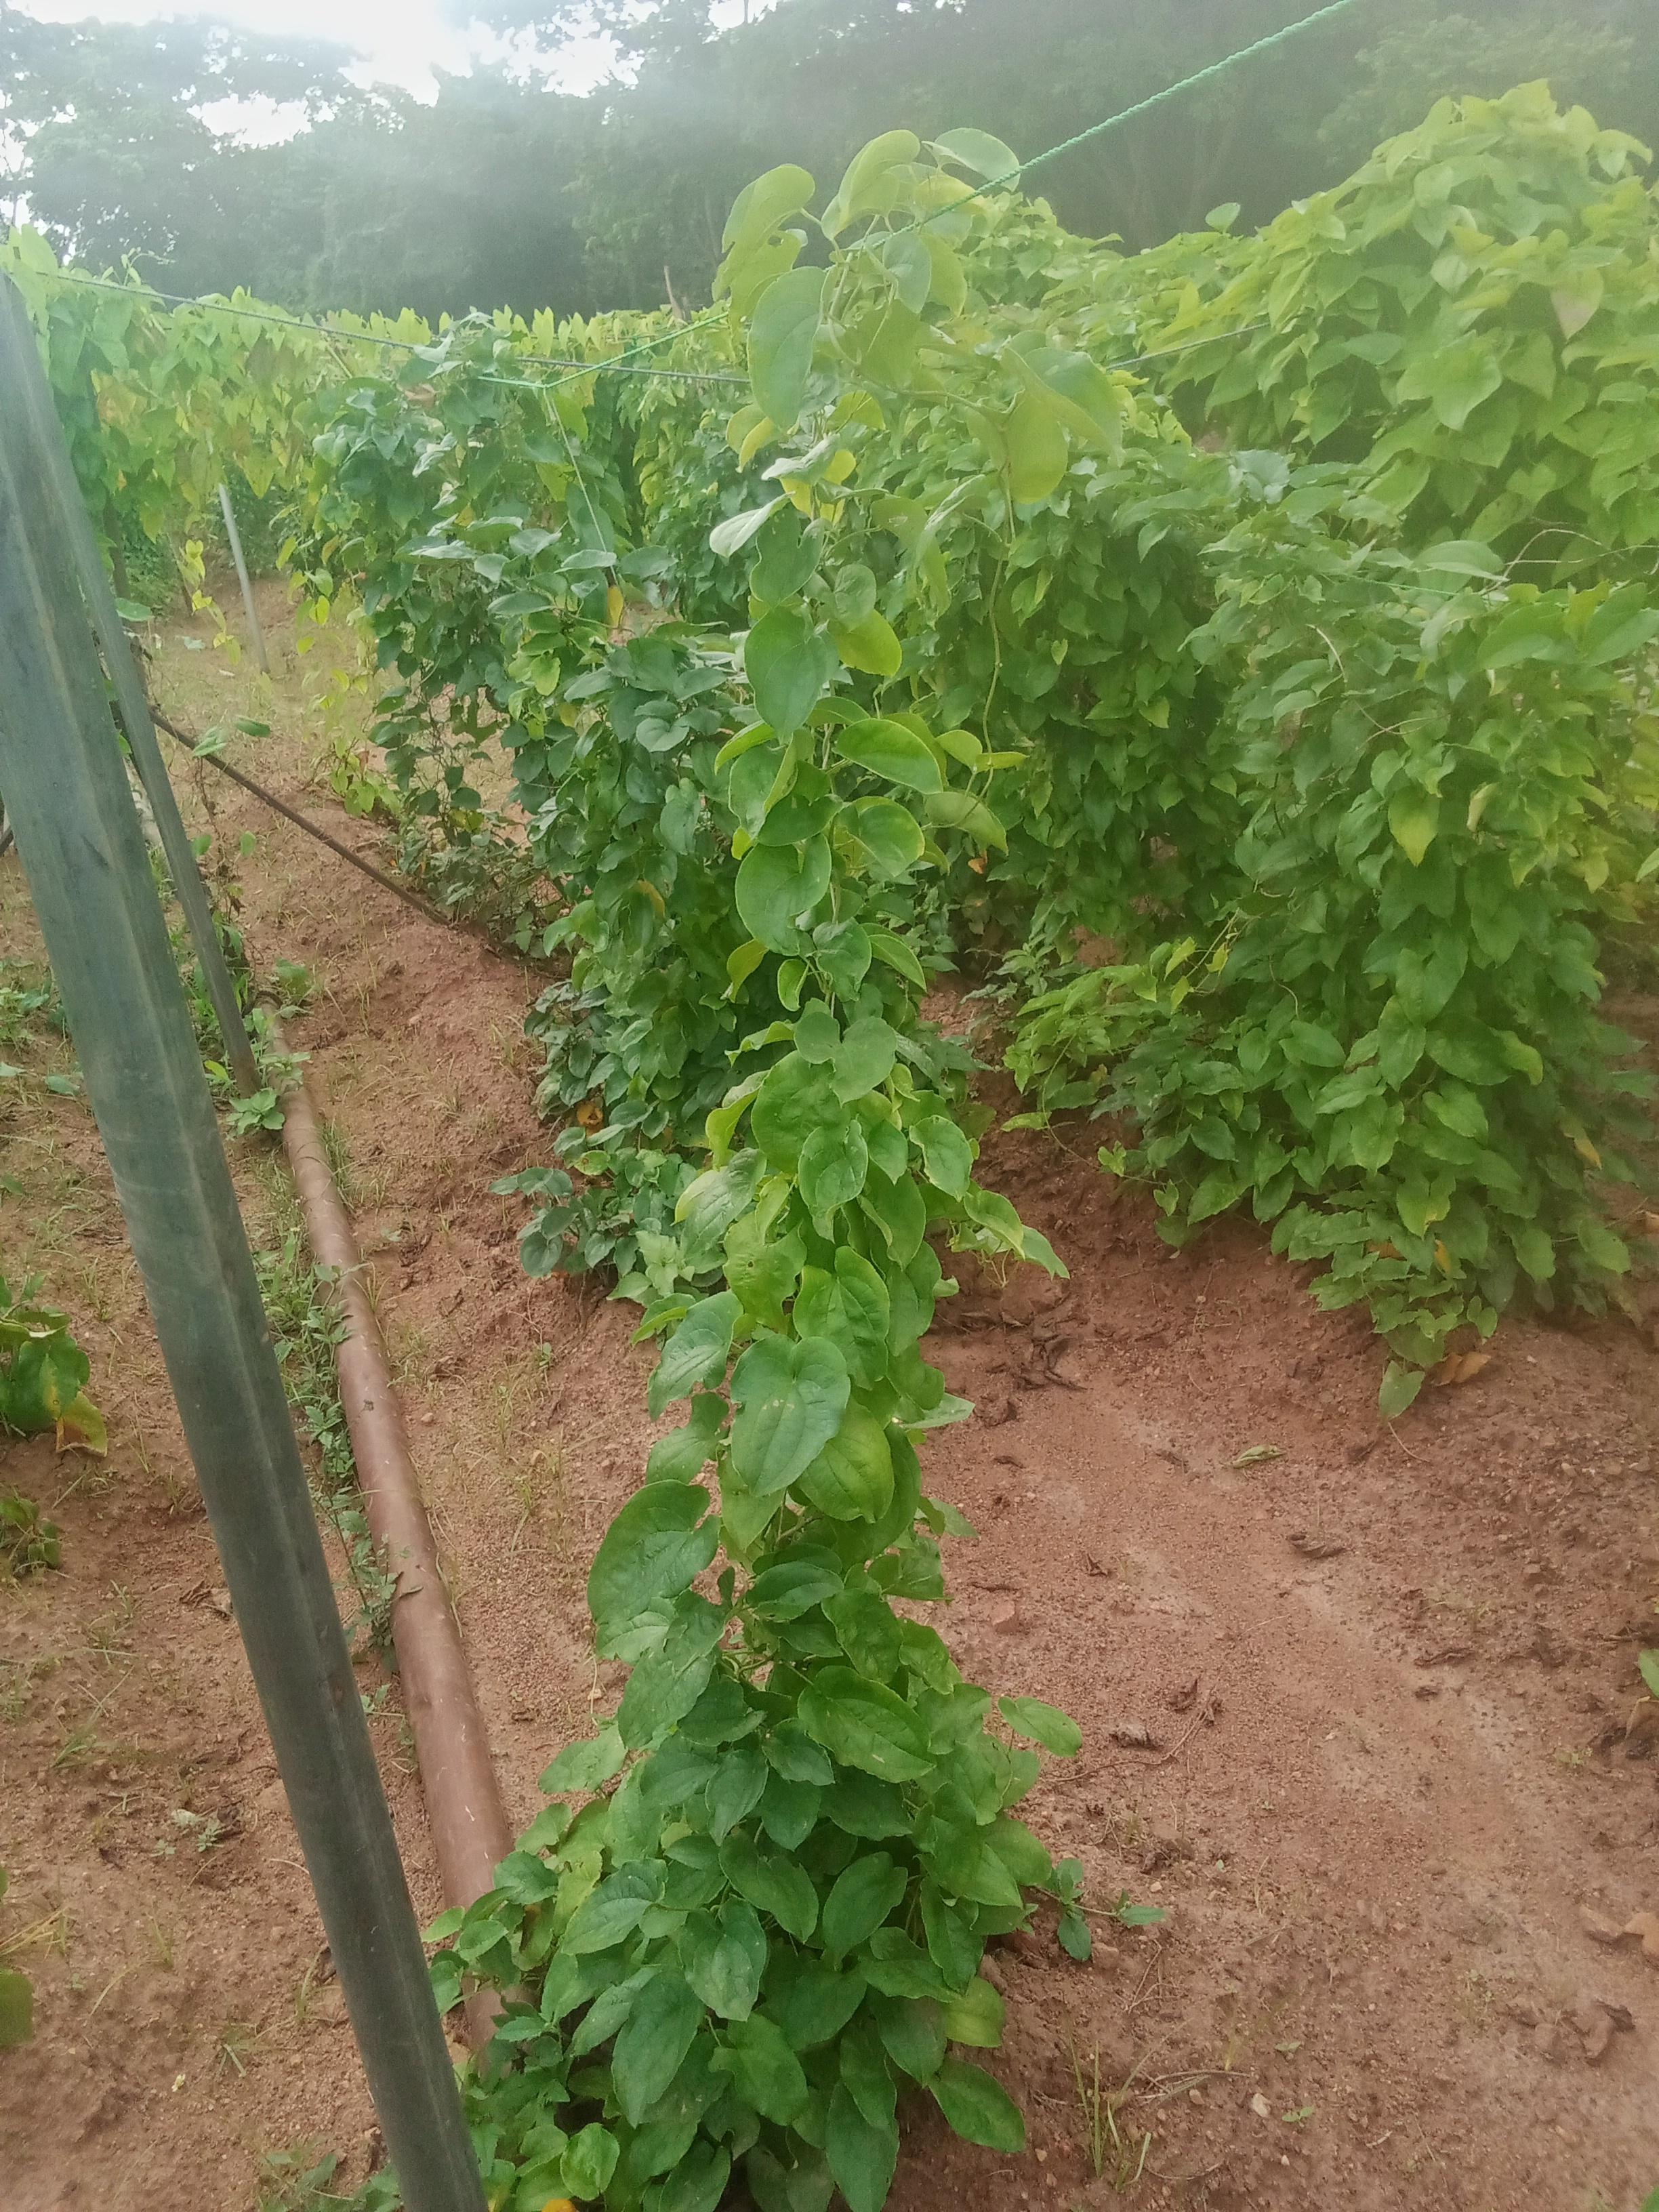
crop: yam
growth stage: vegetative
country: Nigeria
